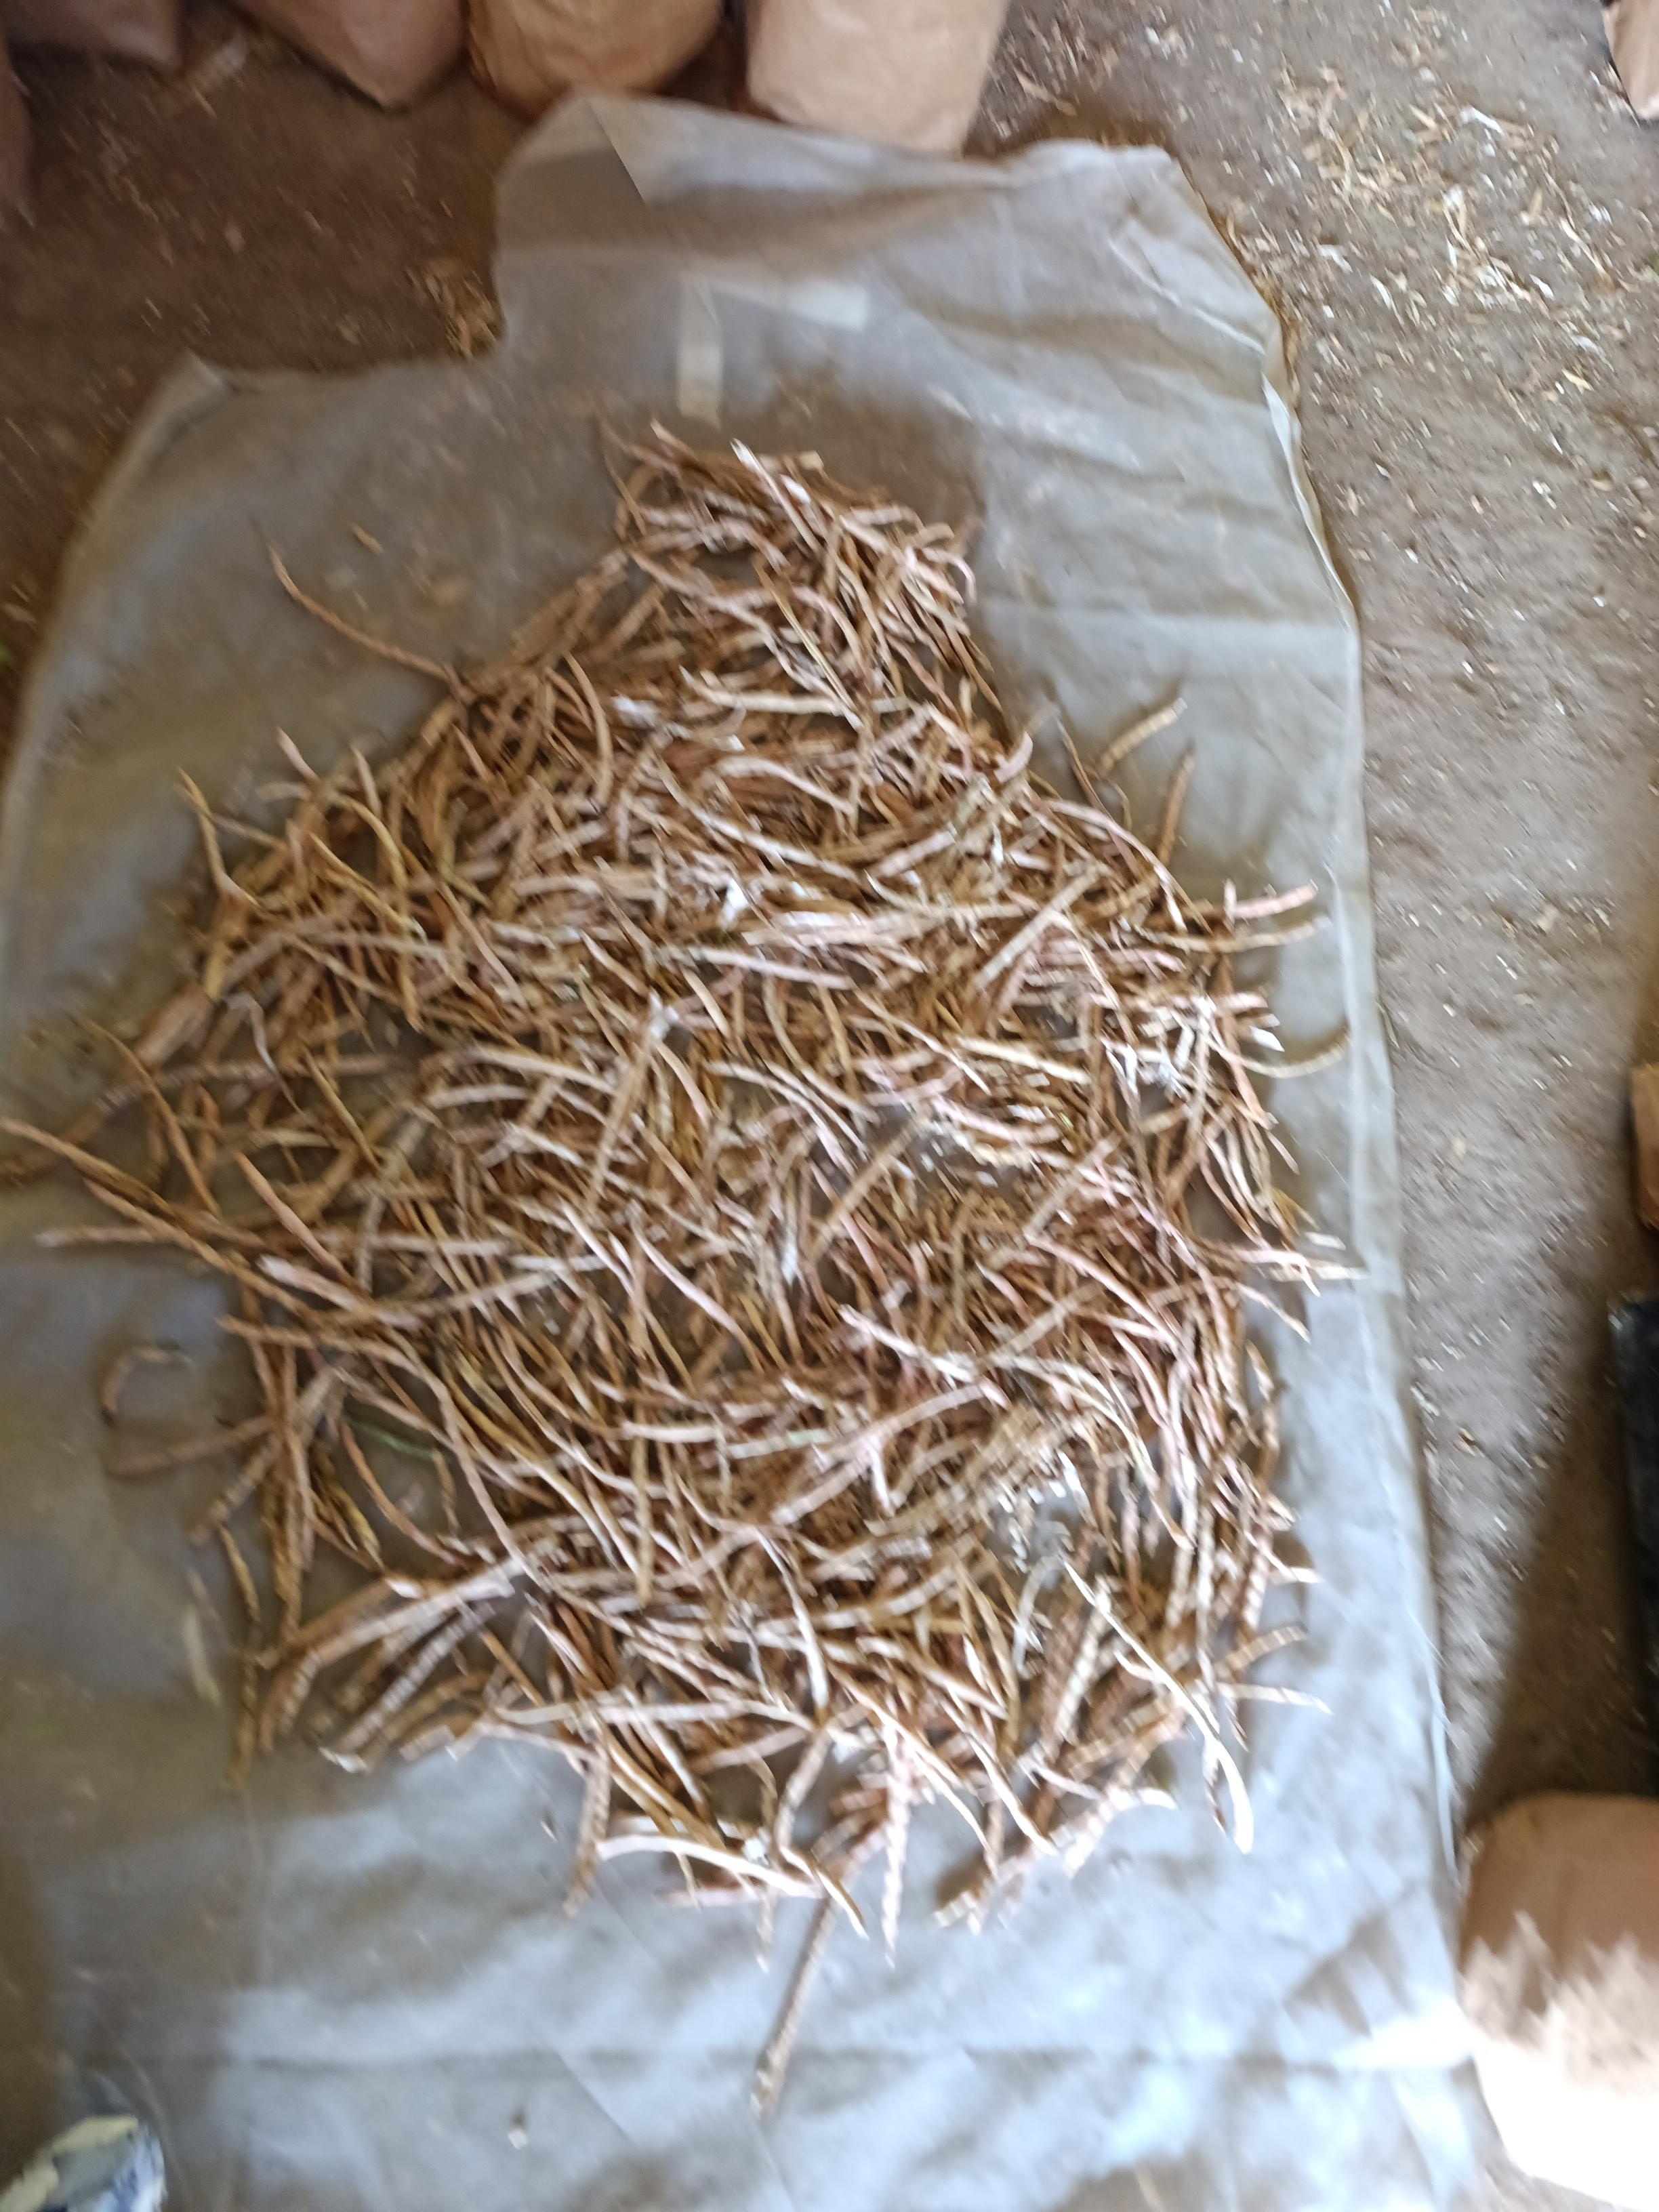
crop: cowpea
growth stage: harvest
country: Nigeria
